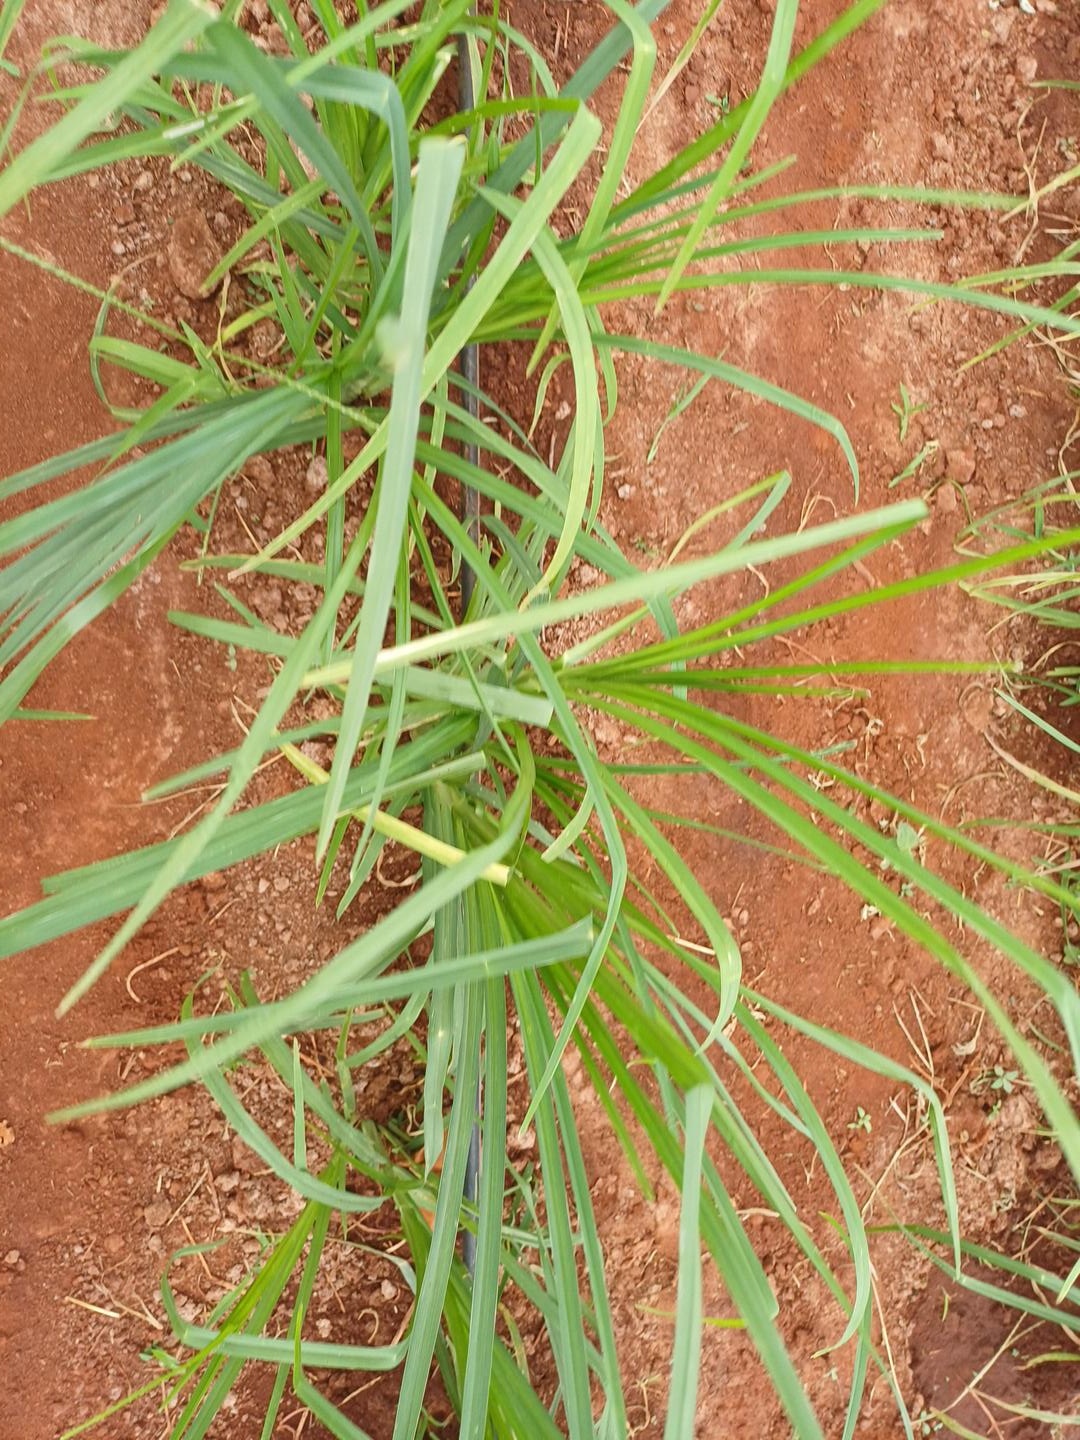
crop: finger millet
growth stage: vegetative
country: Kenya
